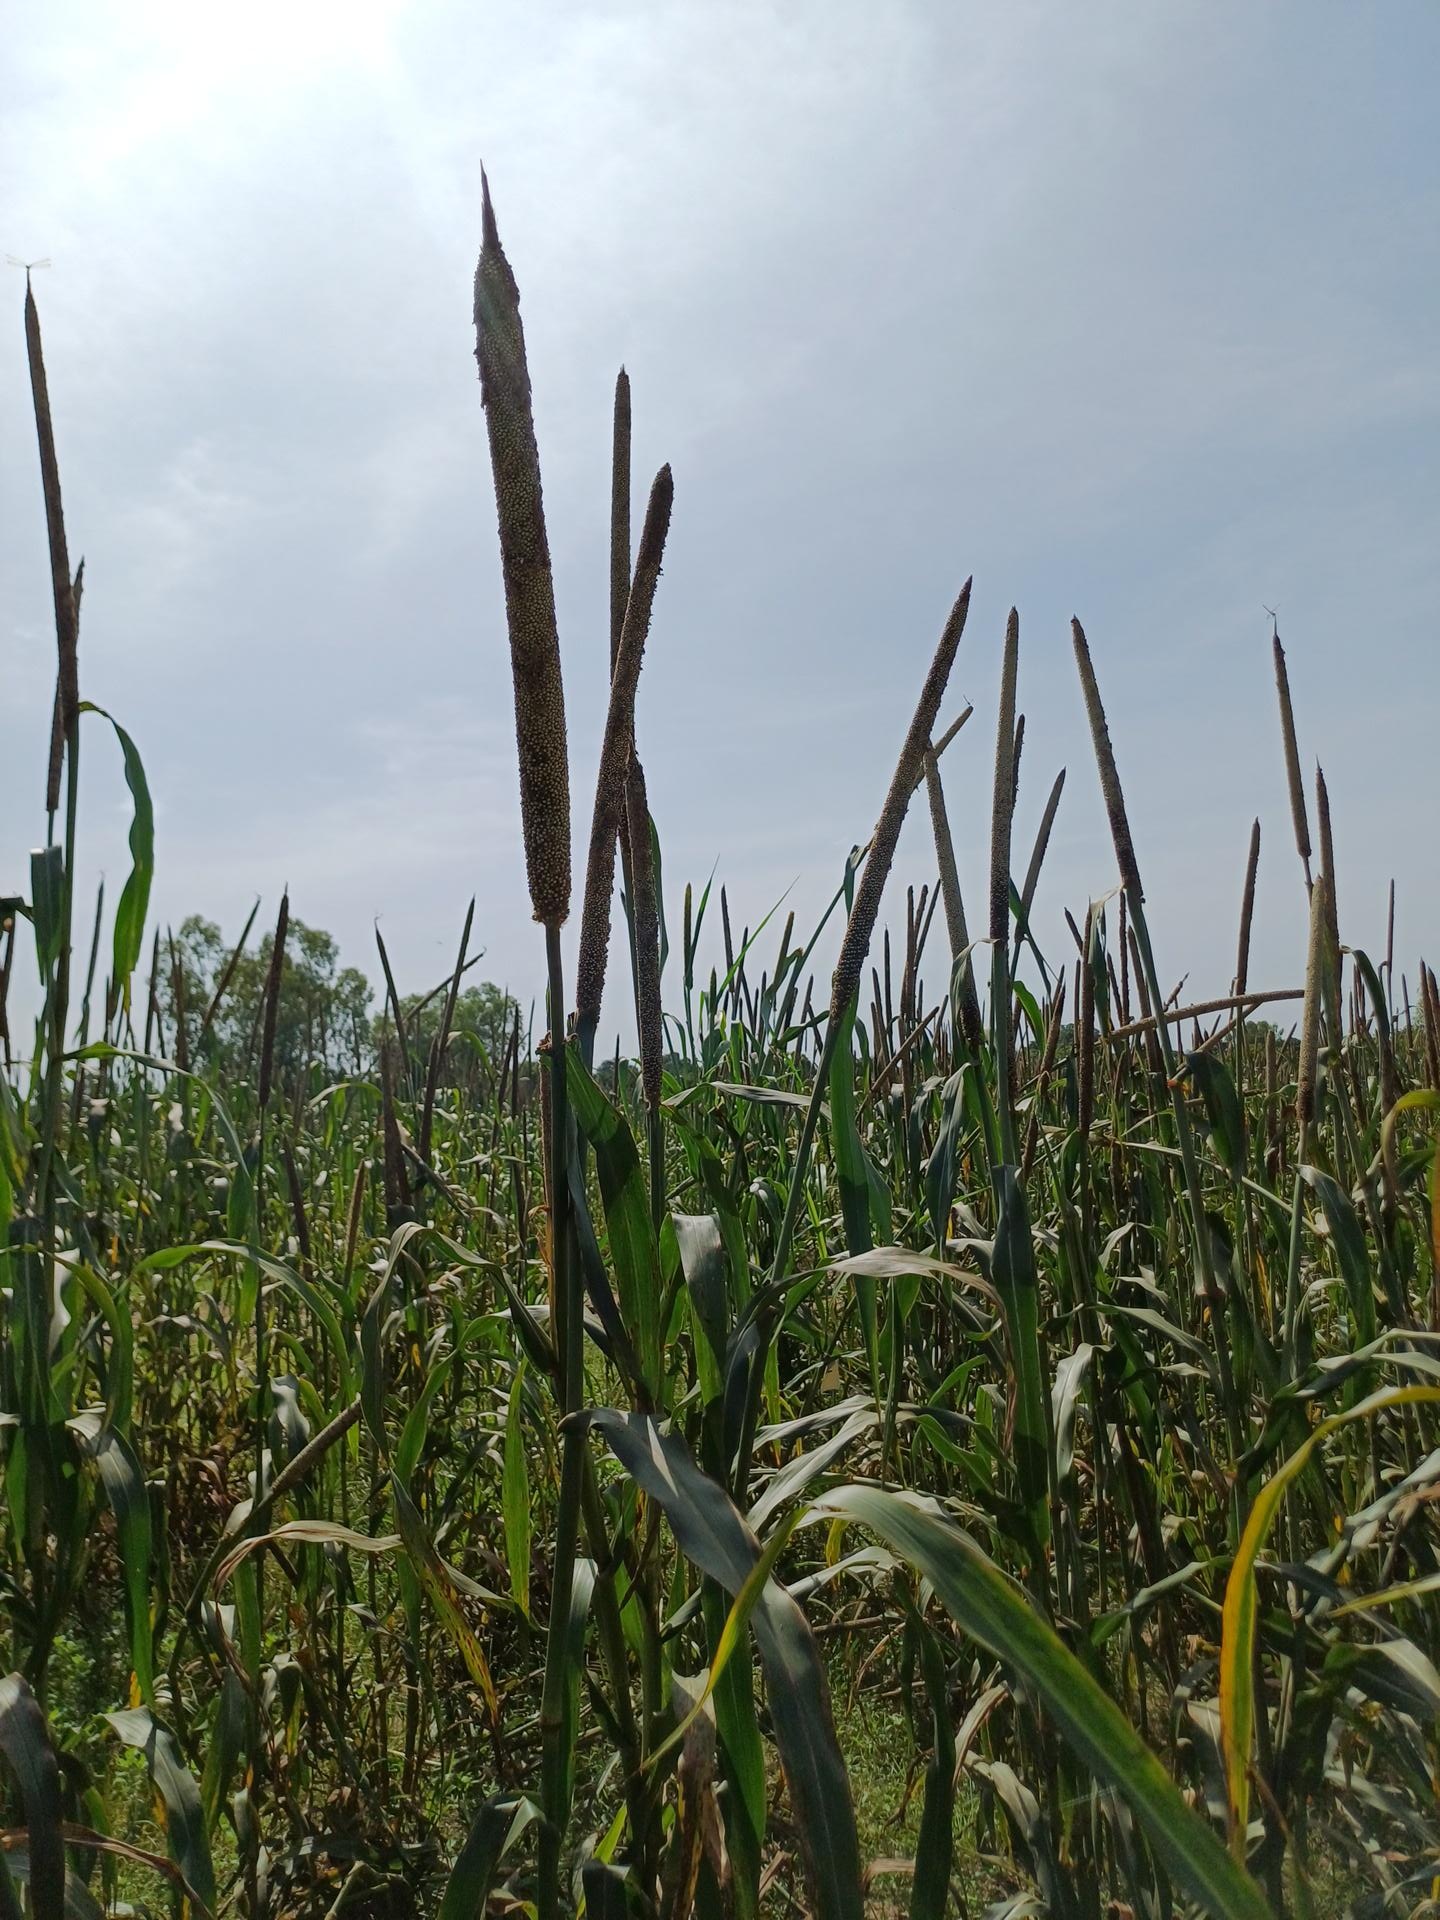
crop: pearl millet
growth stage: filling grain
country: Senegal
